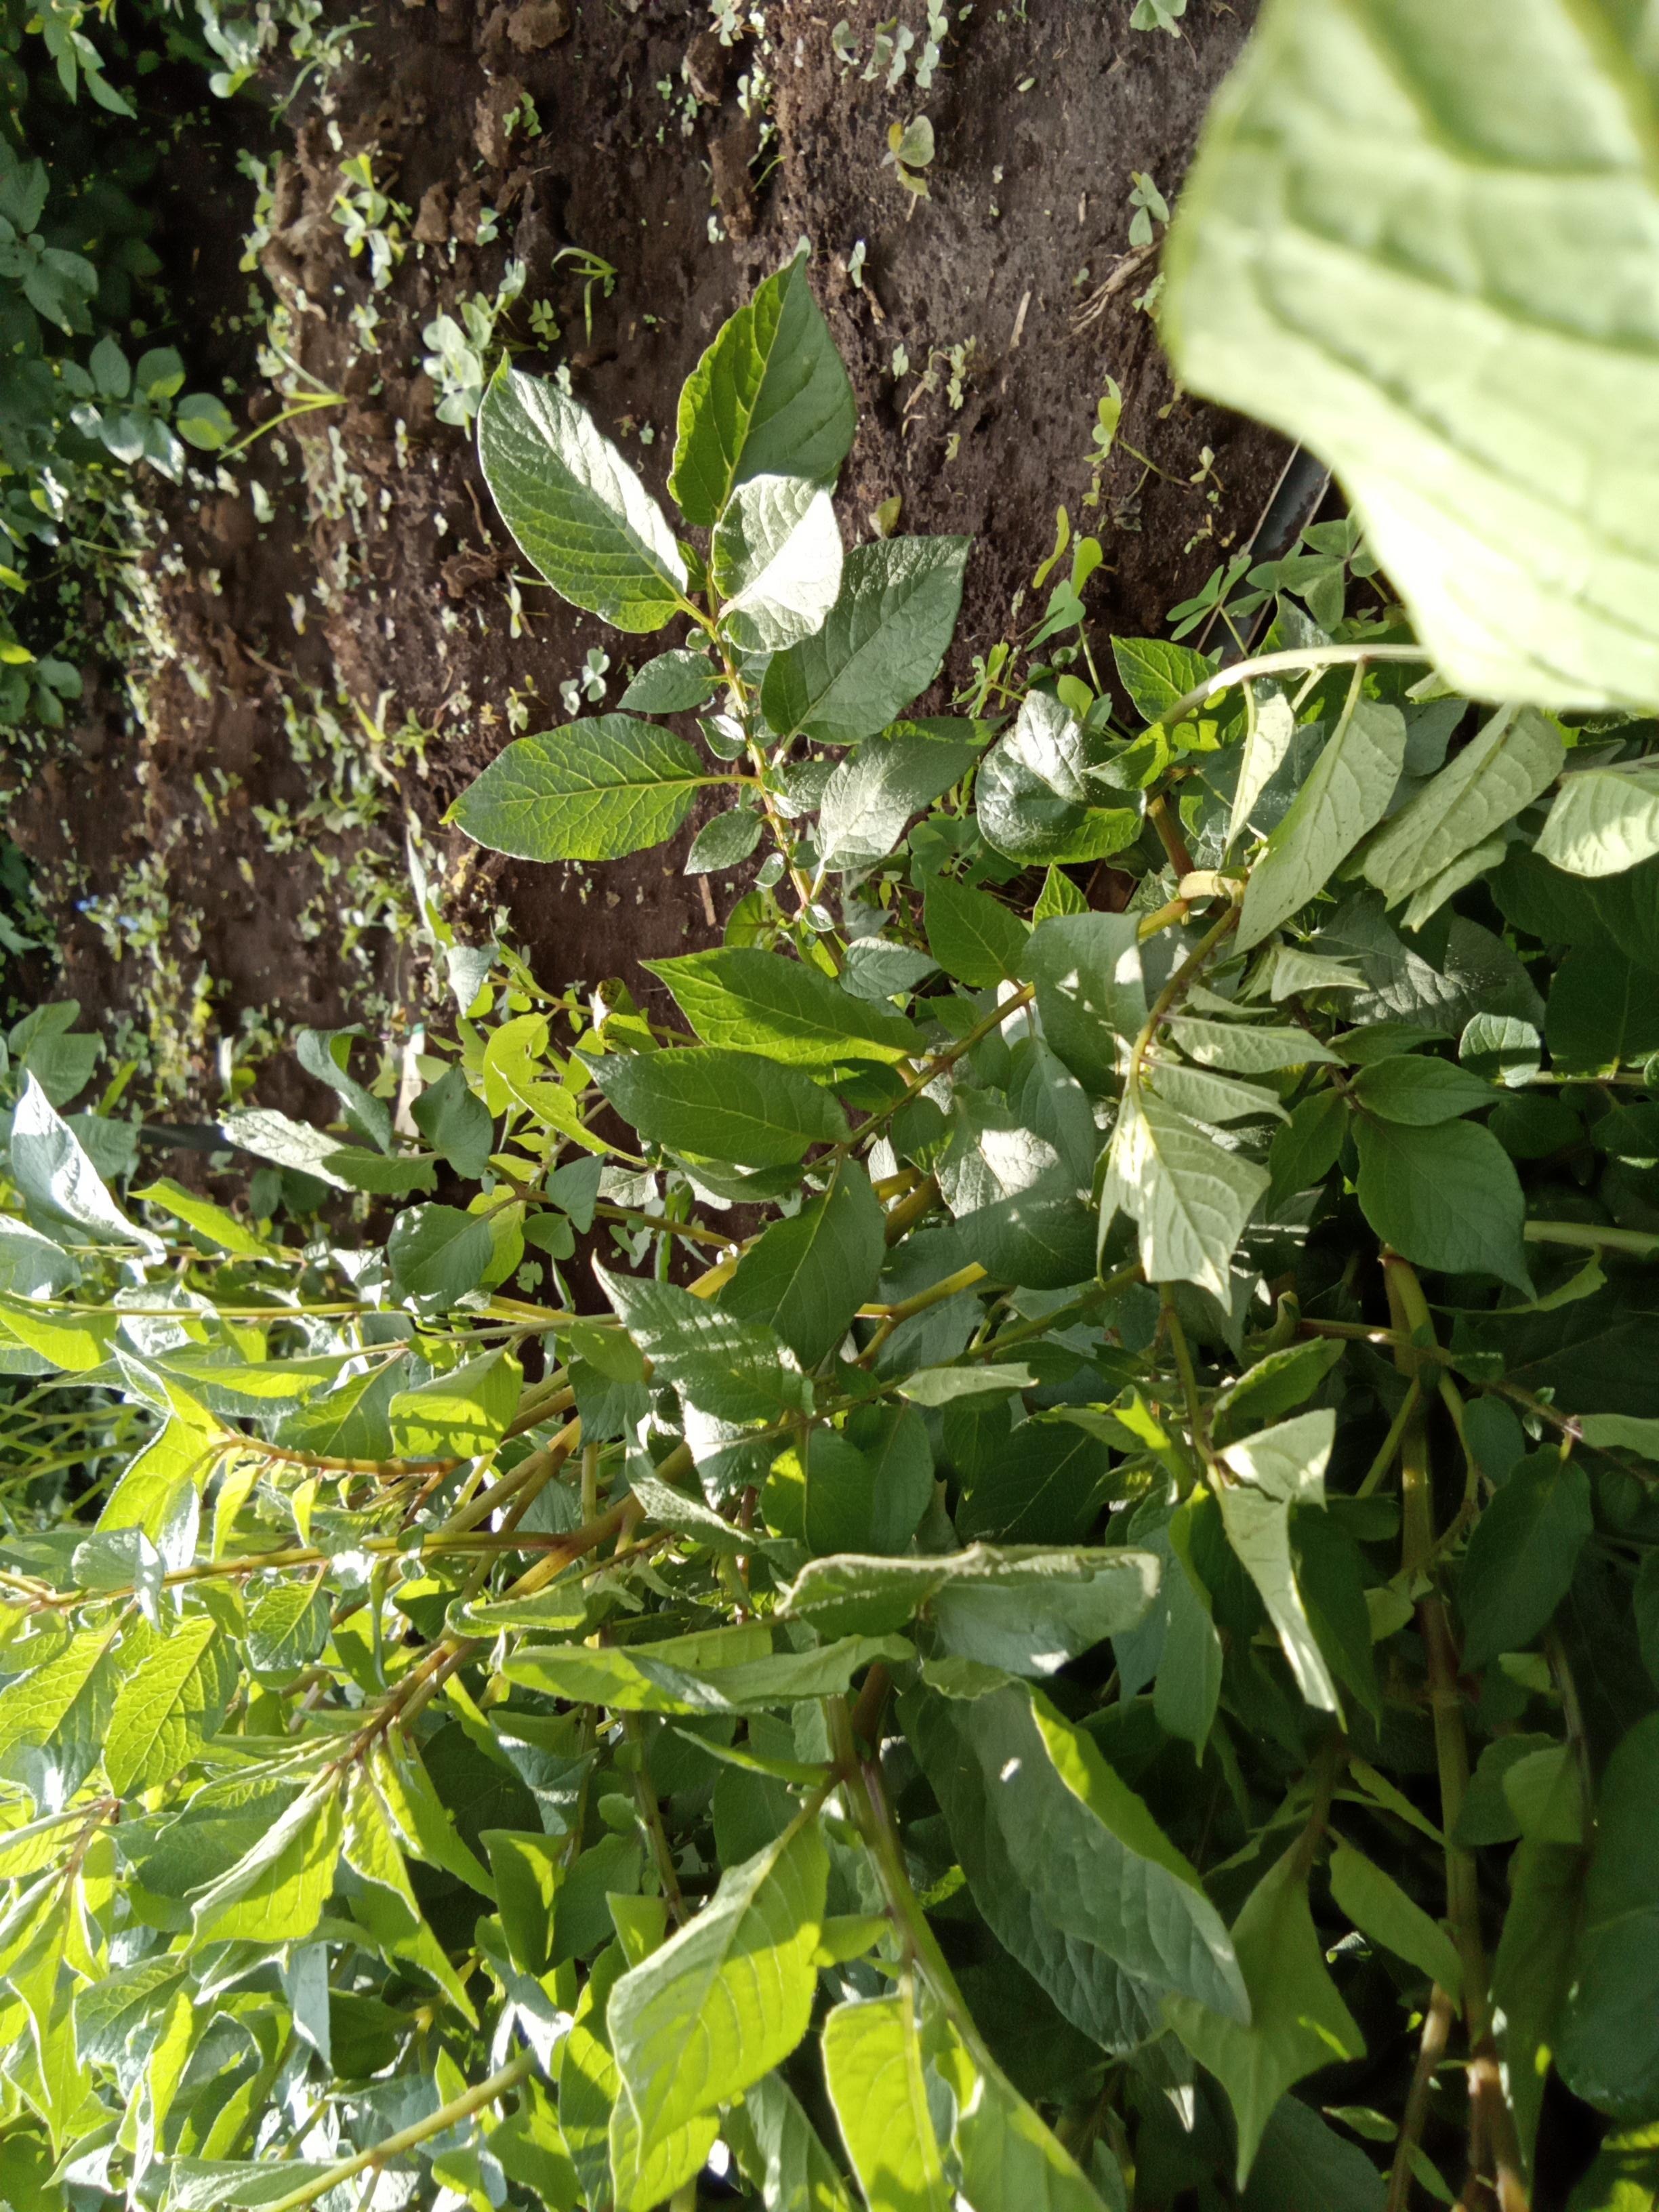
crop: potato
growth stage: vegetative
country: Kenya
